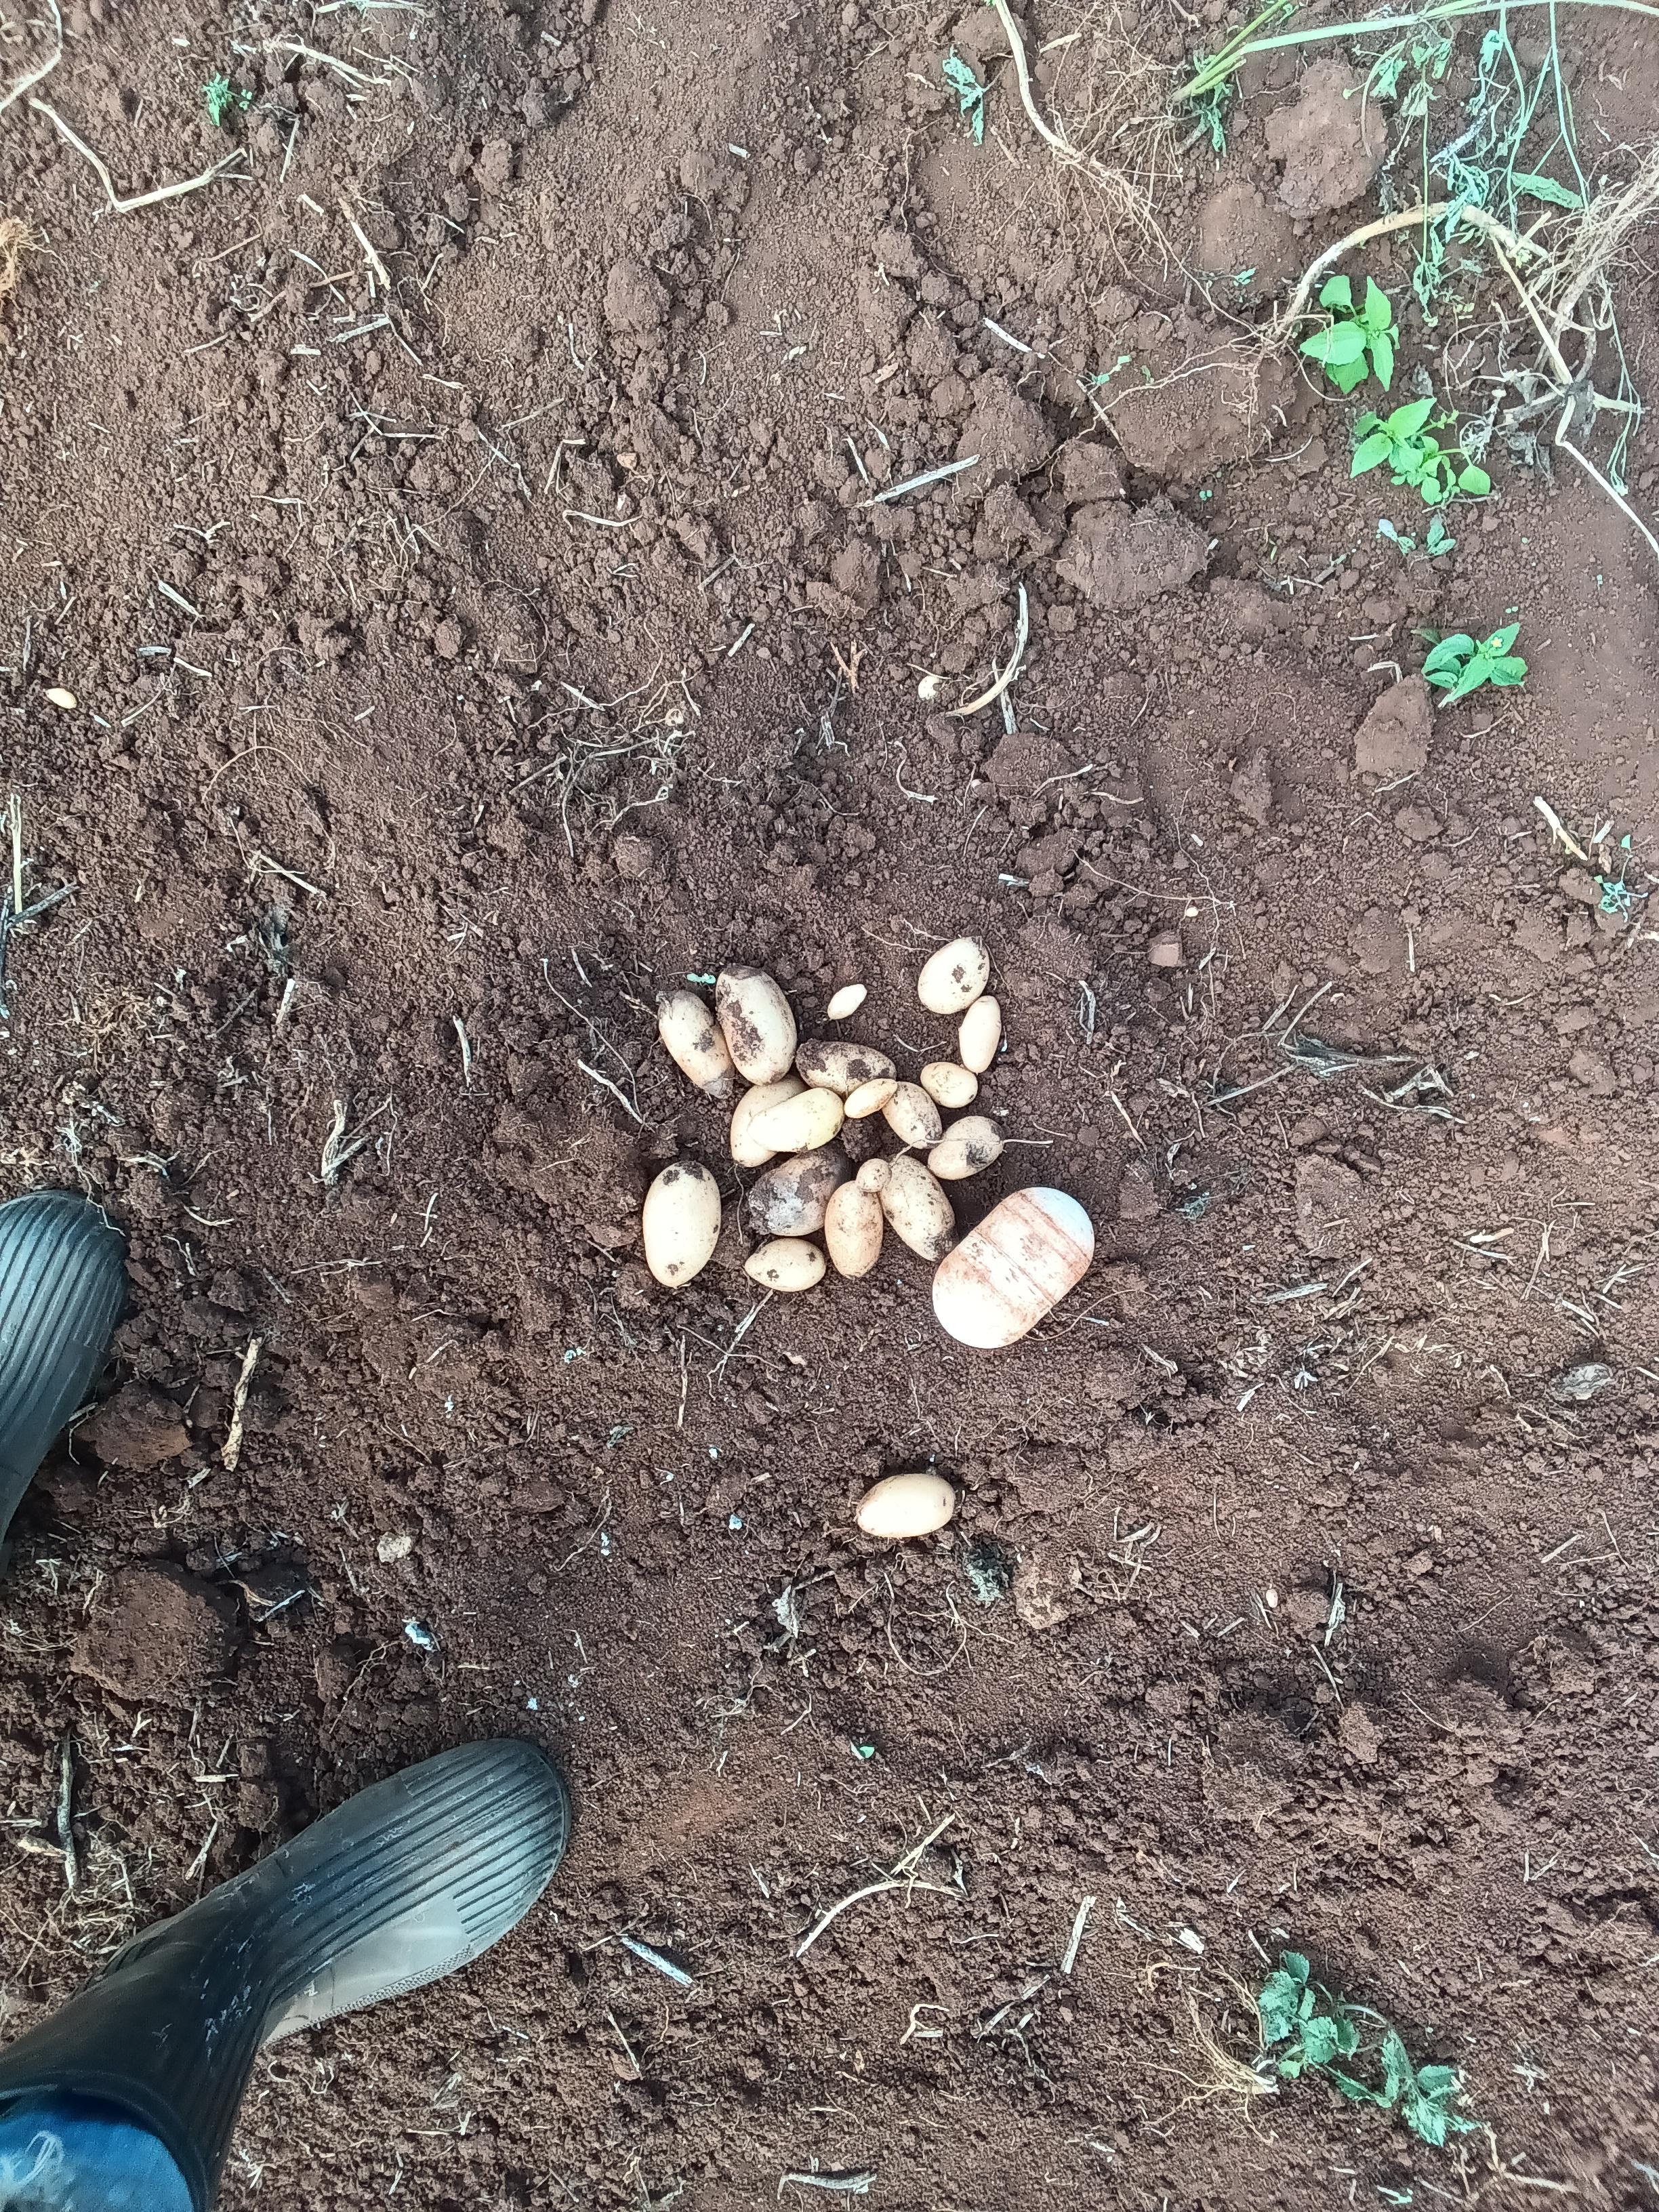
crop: potato
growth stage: harvest
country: Kenya
